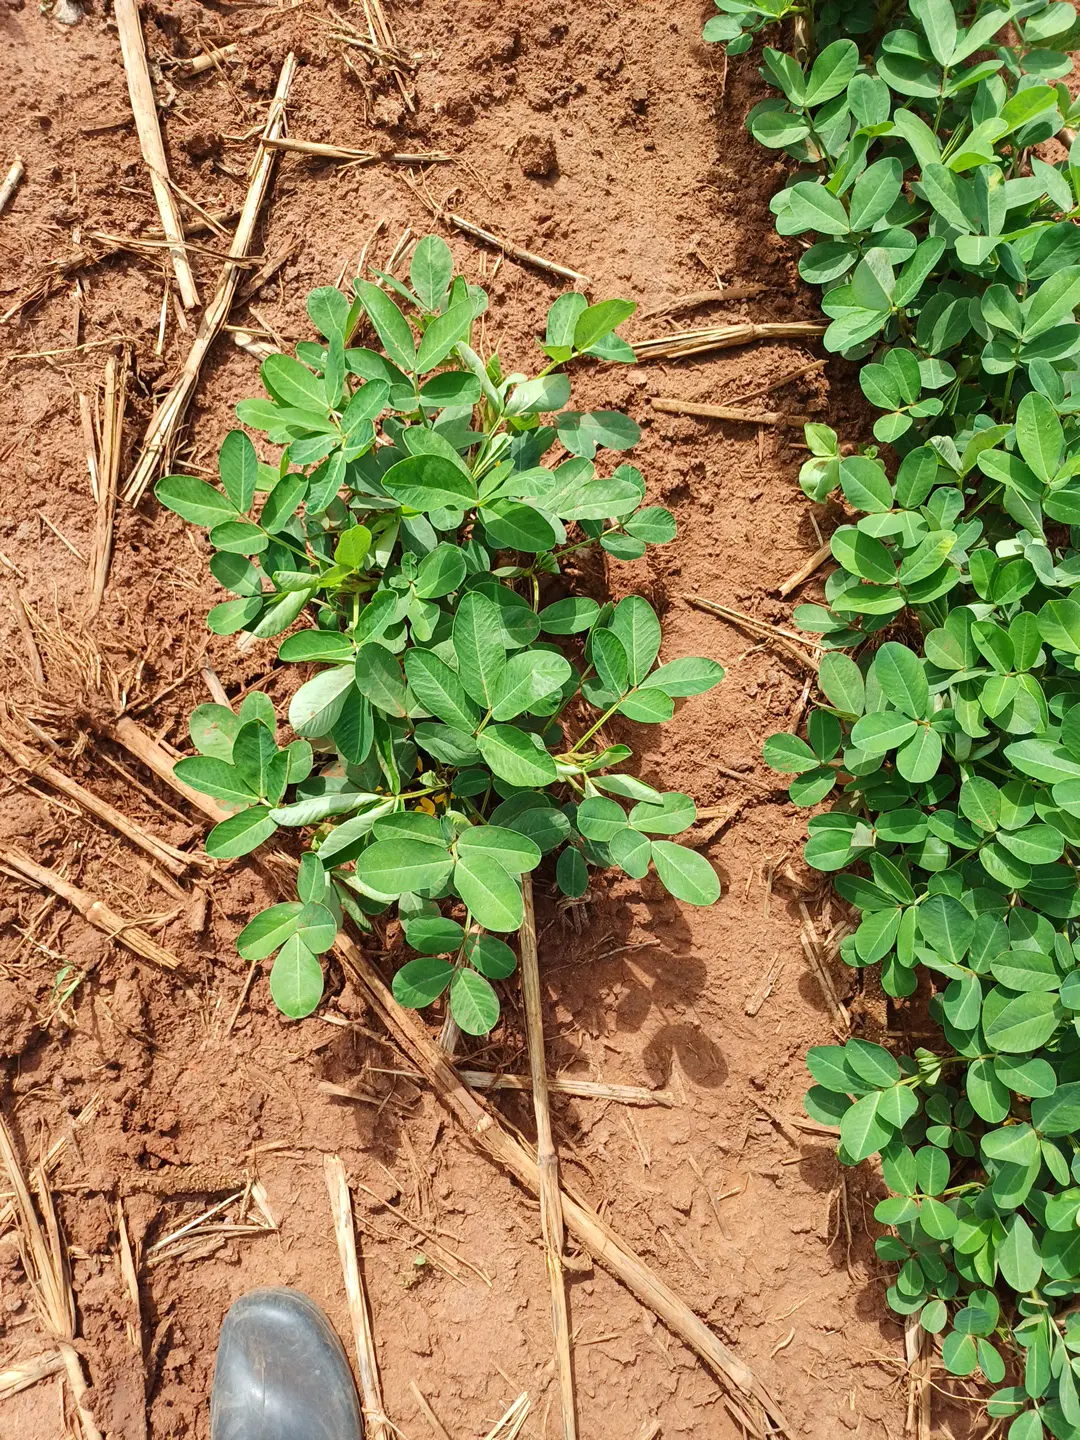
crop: groundnut
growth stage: vegetative
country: Kenya
